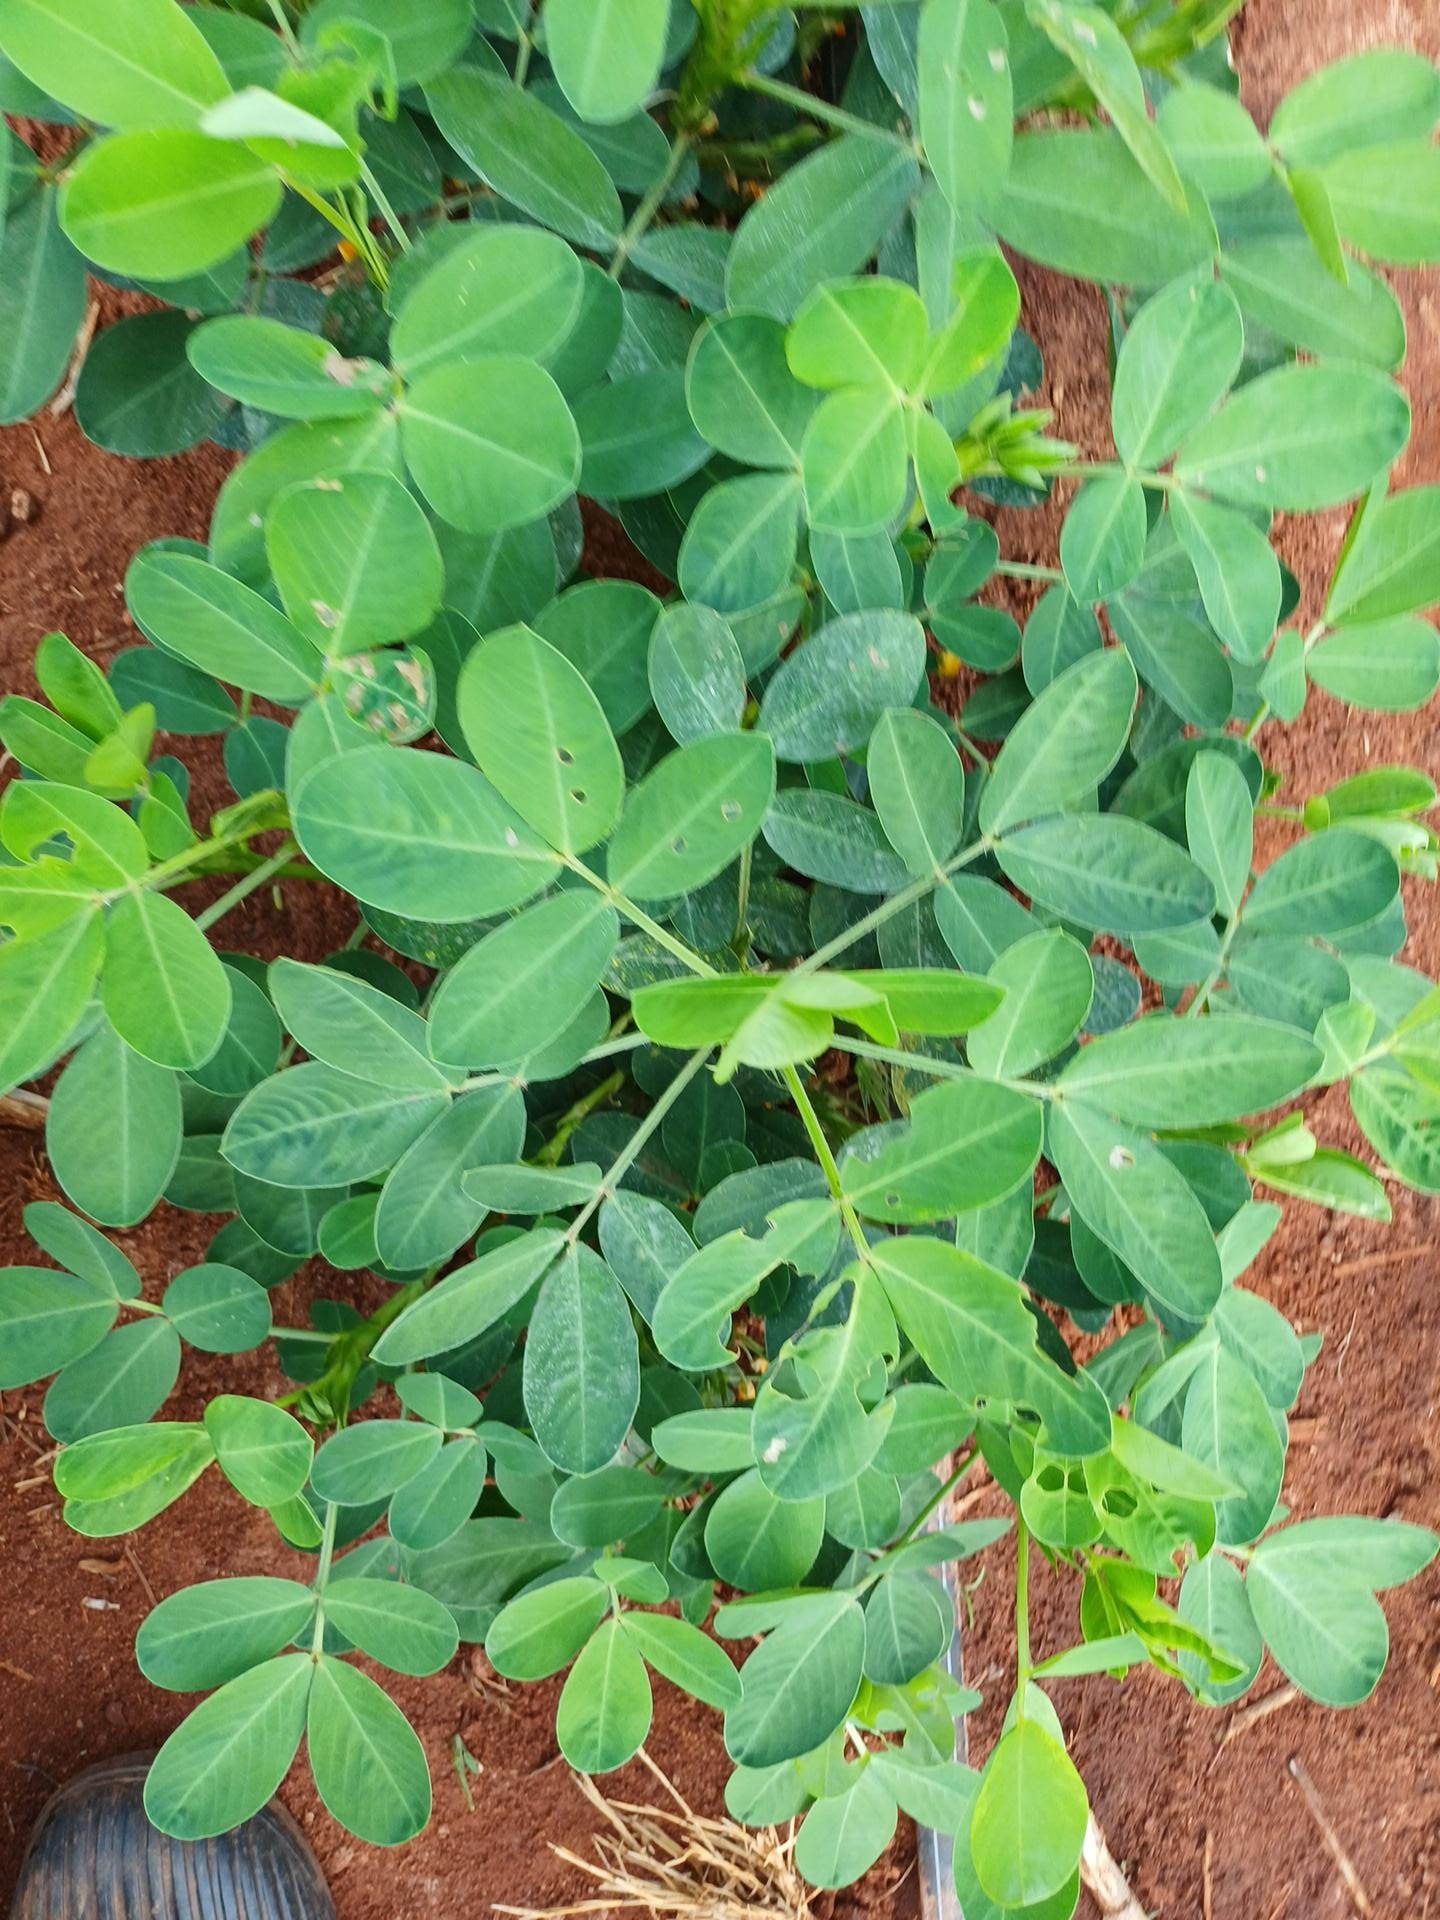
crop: groundnut
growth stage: flowering
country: Kenya
